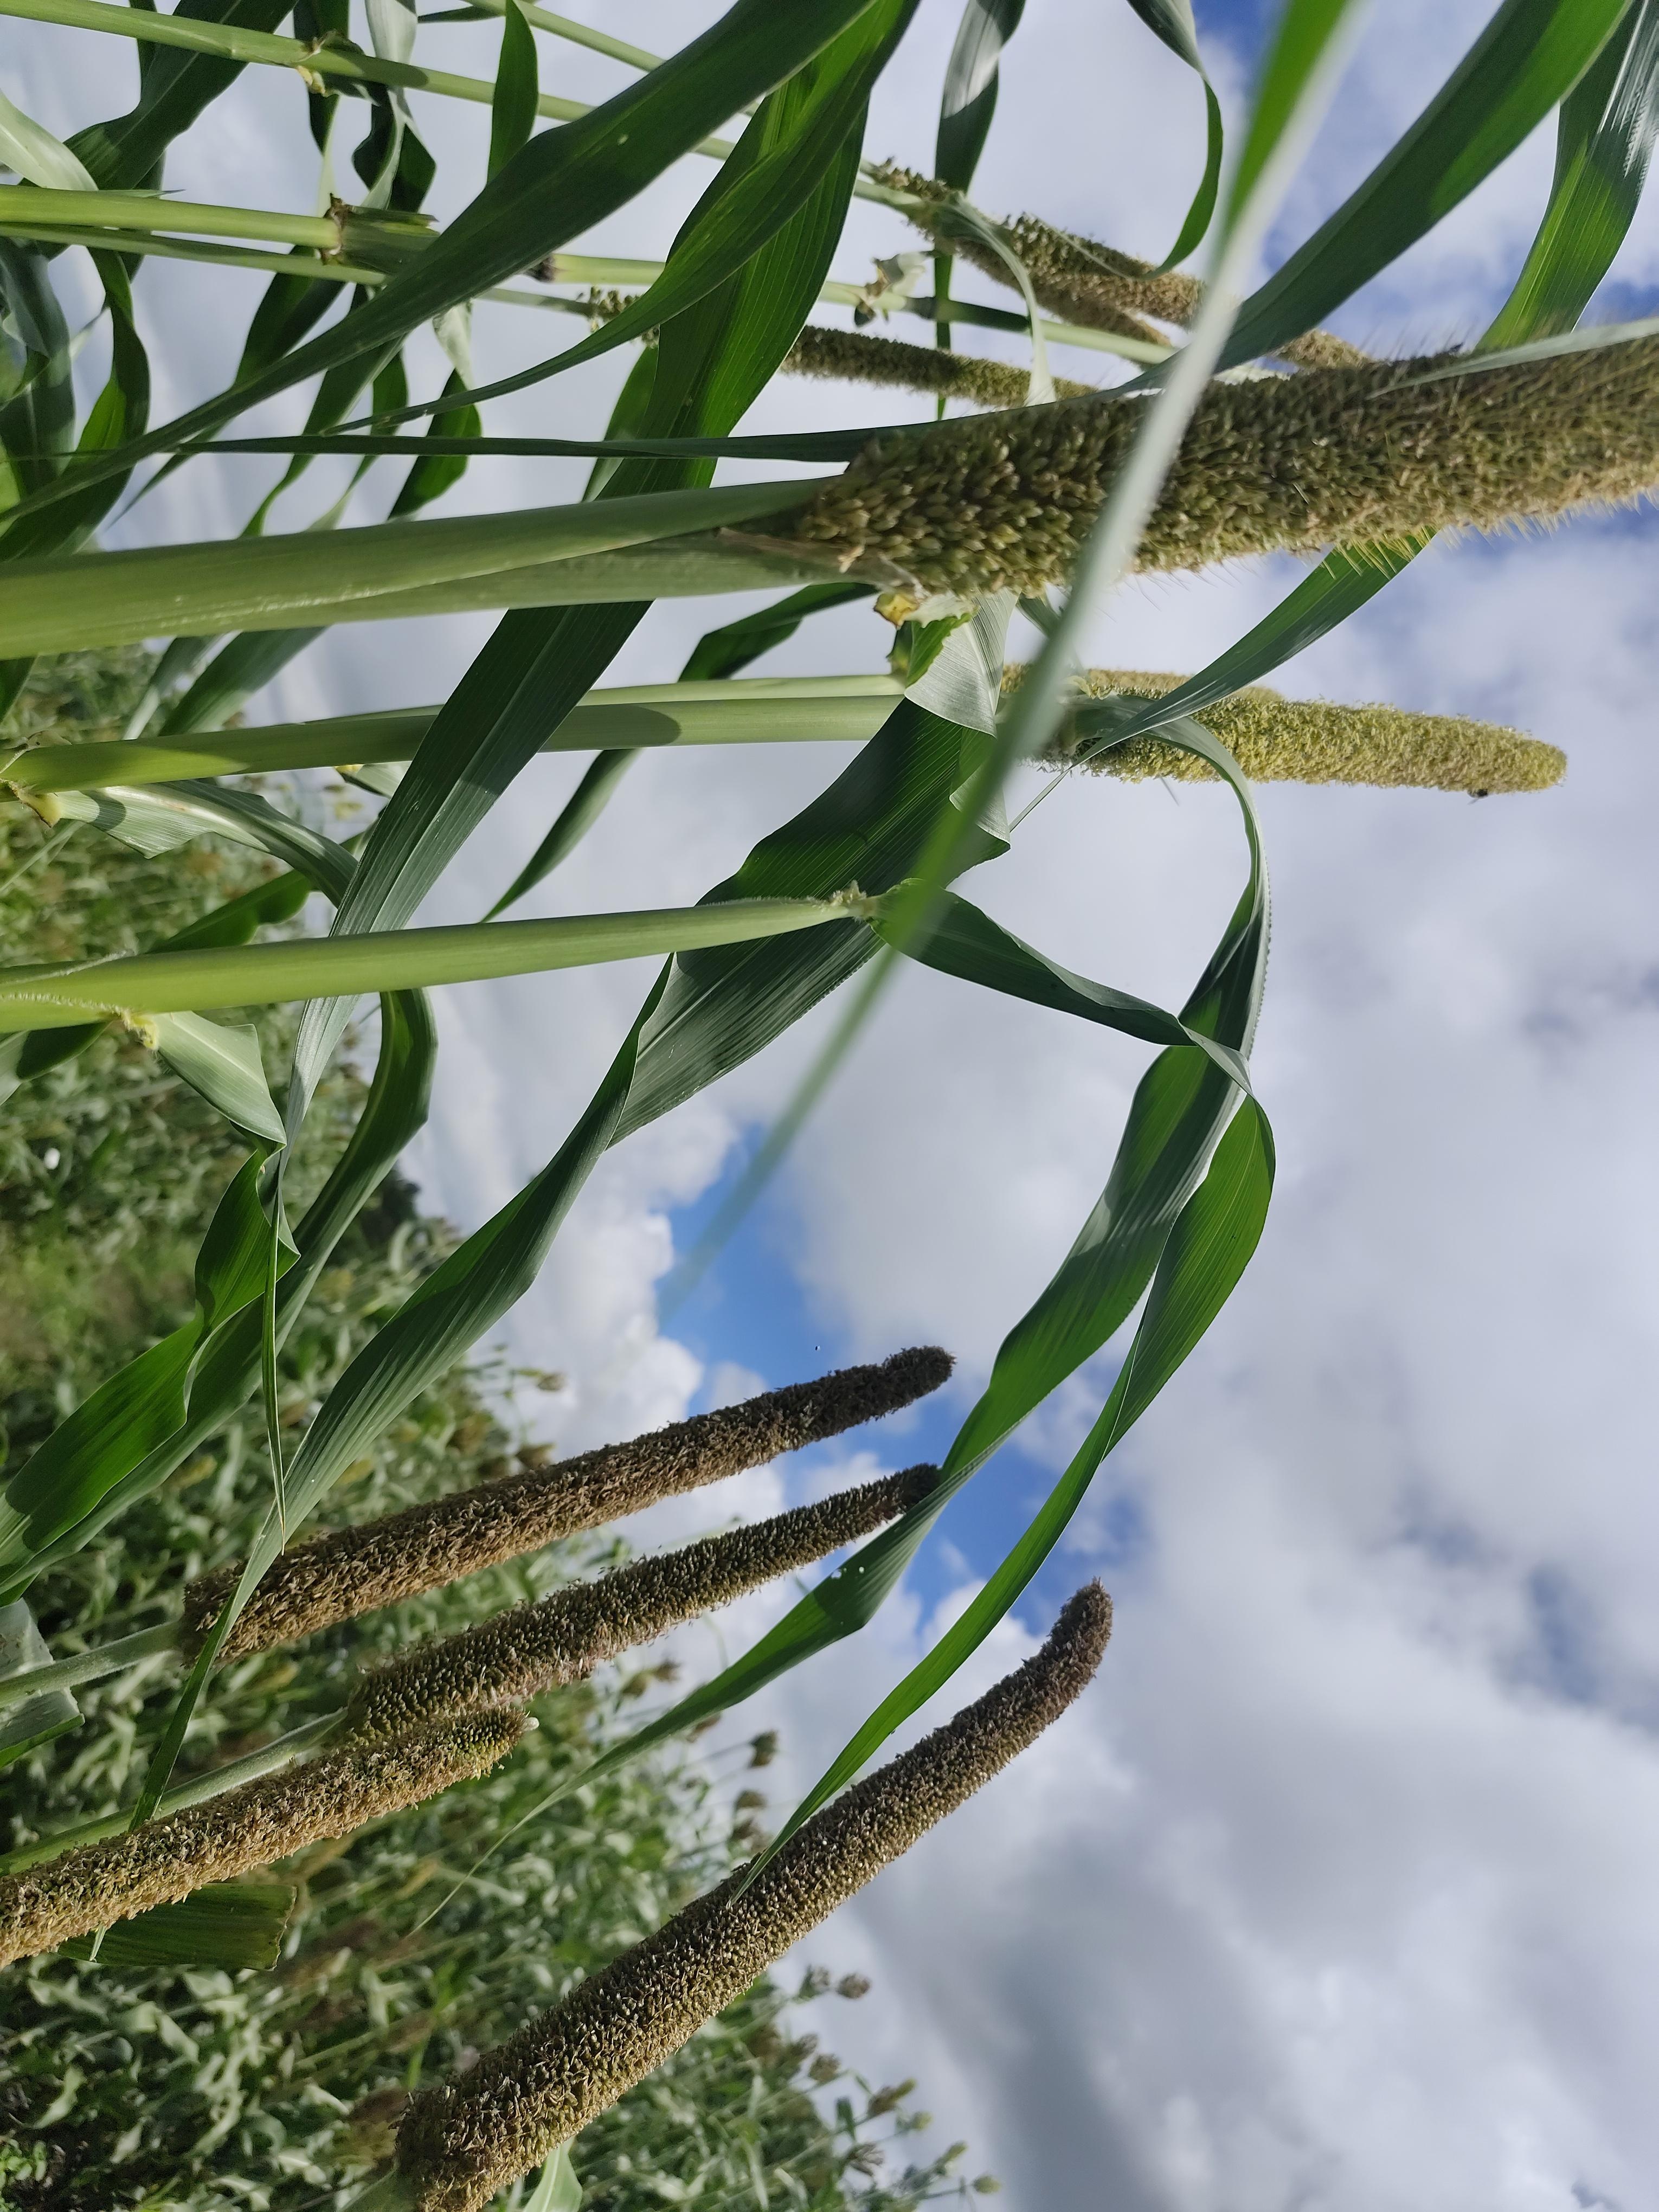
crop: pearl millet
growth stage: heading tuber
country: Tanzania
